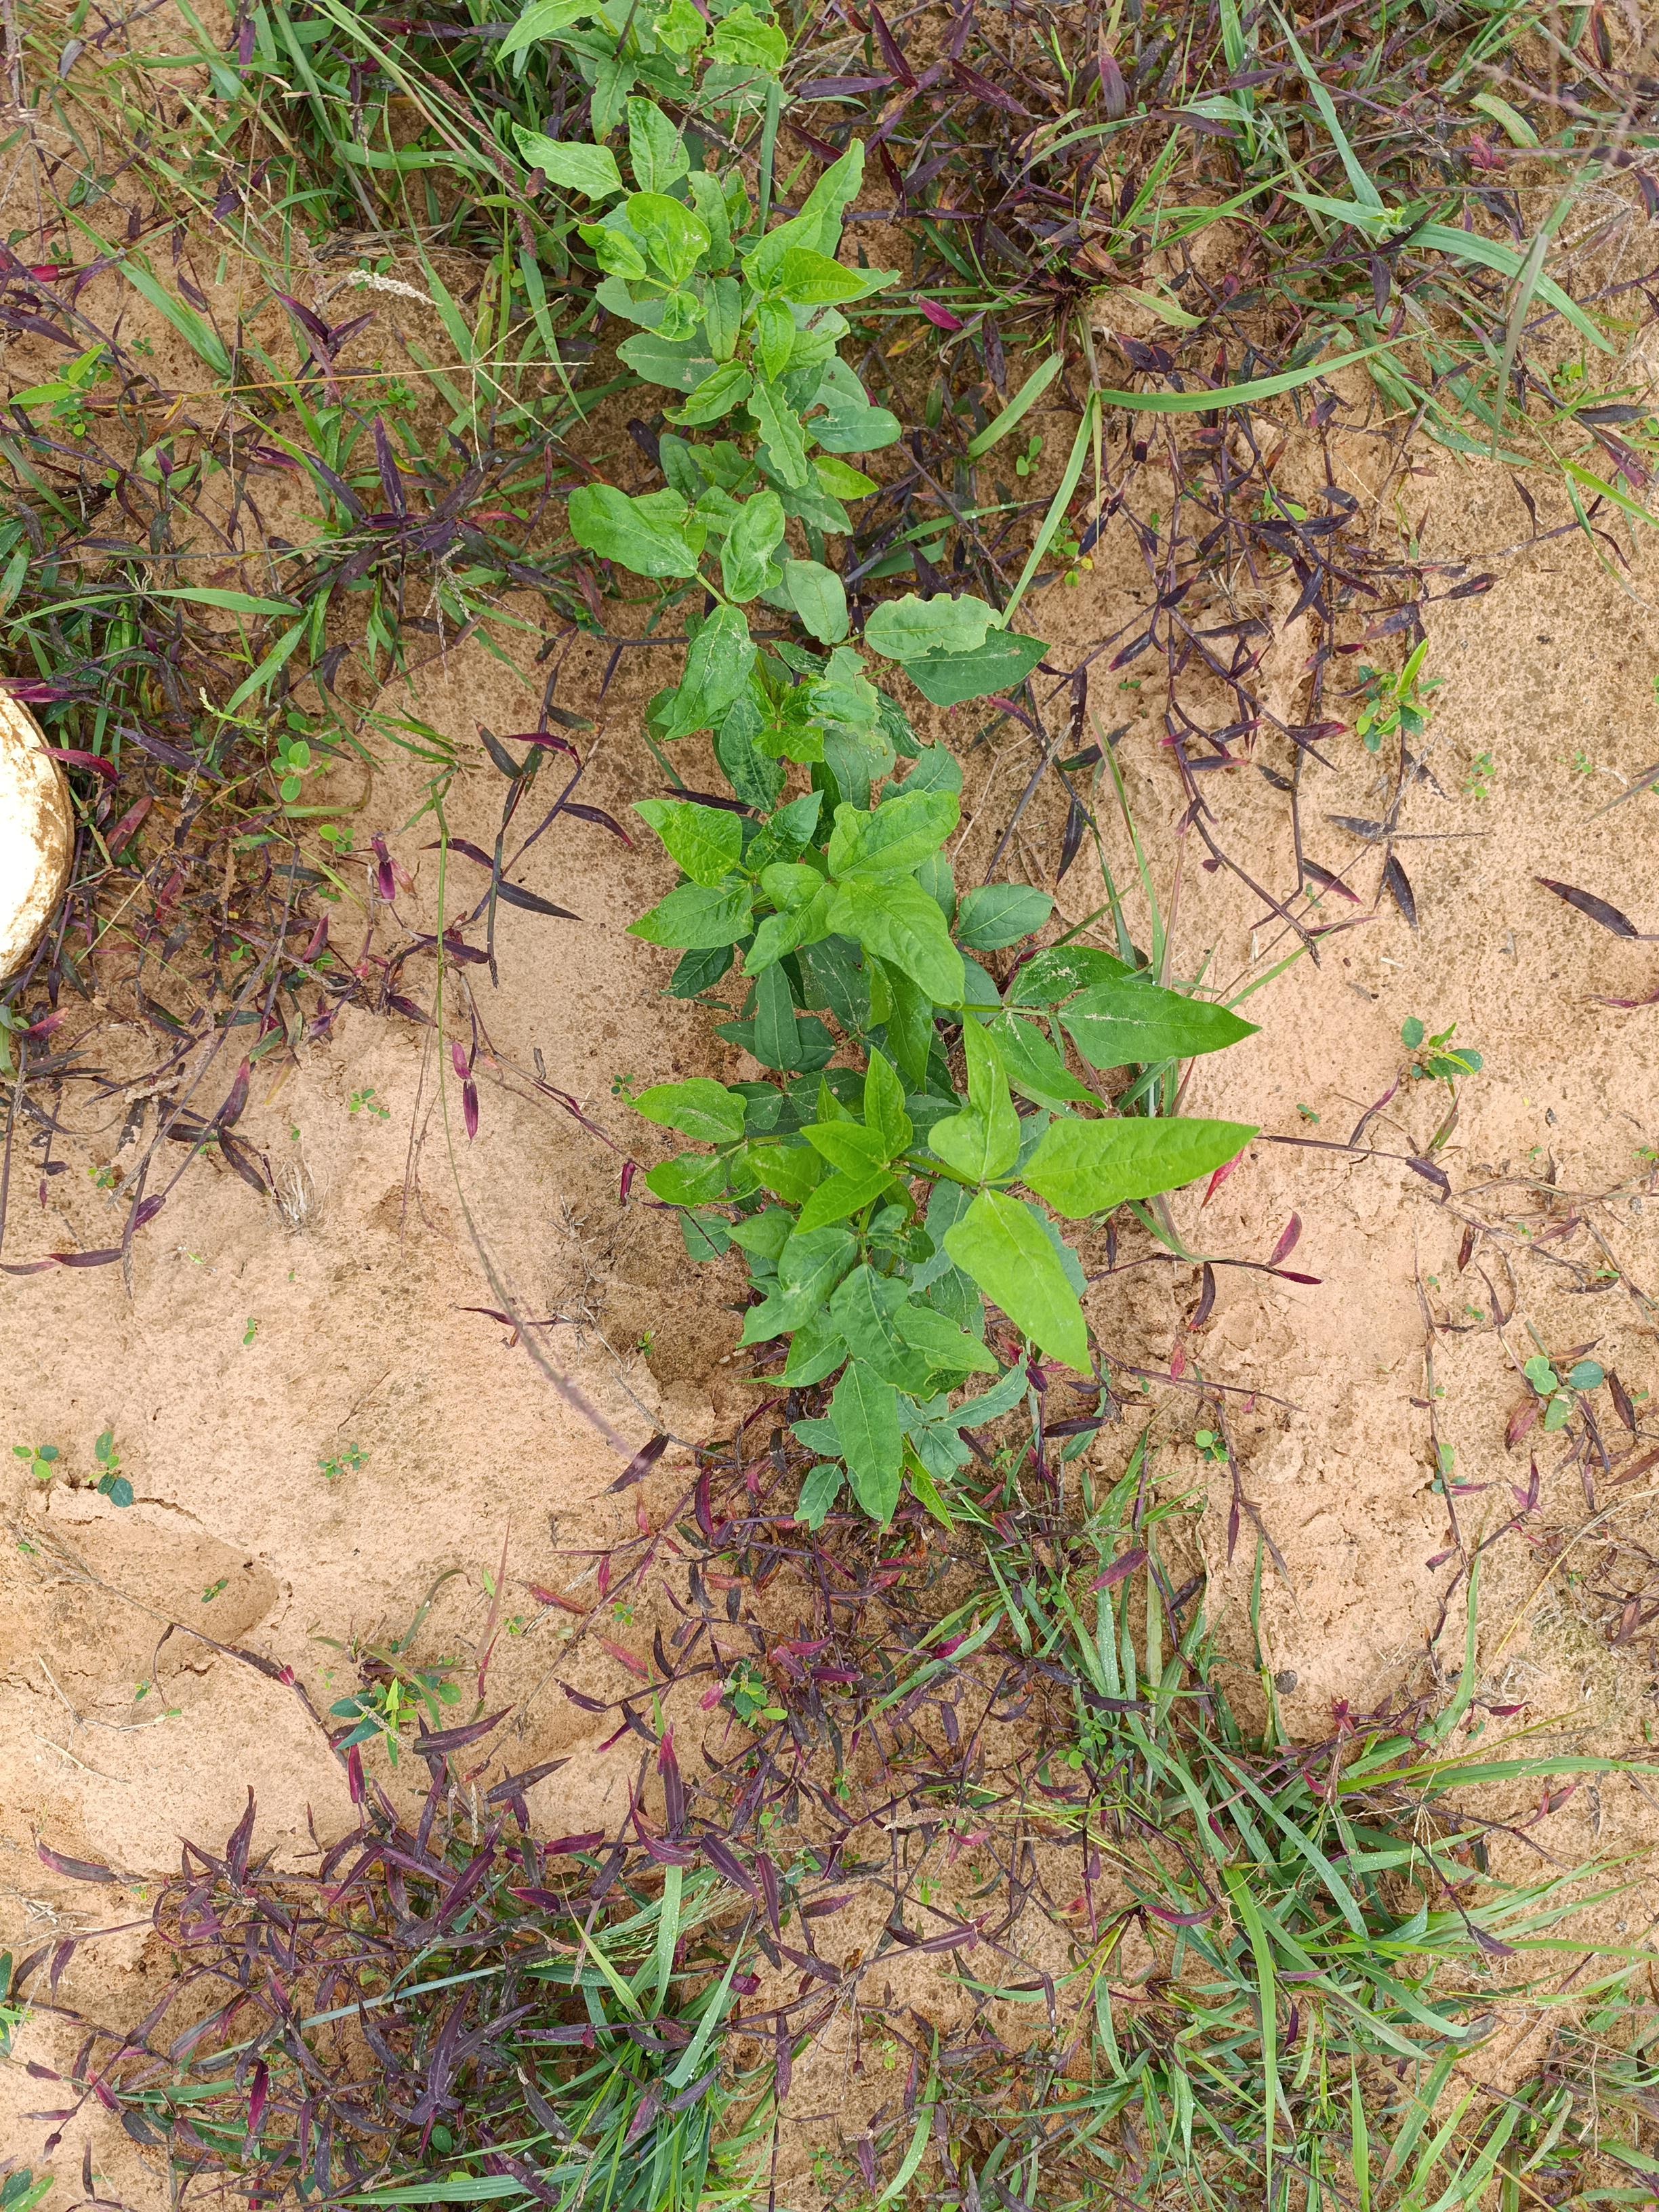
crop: cowpea
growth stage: emergence
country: Nigeria
